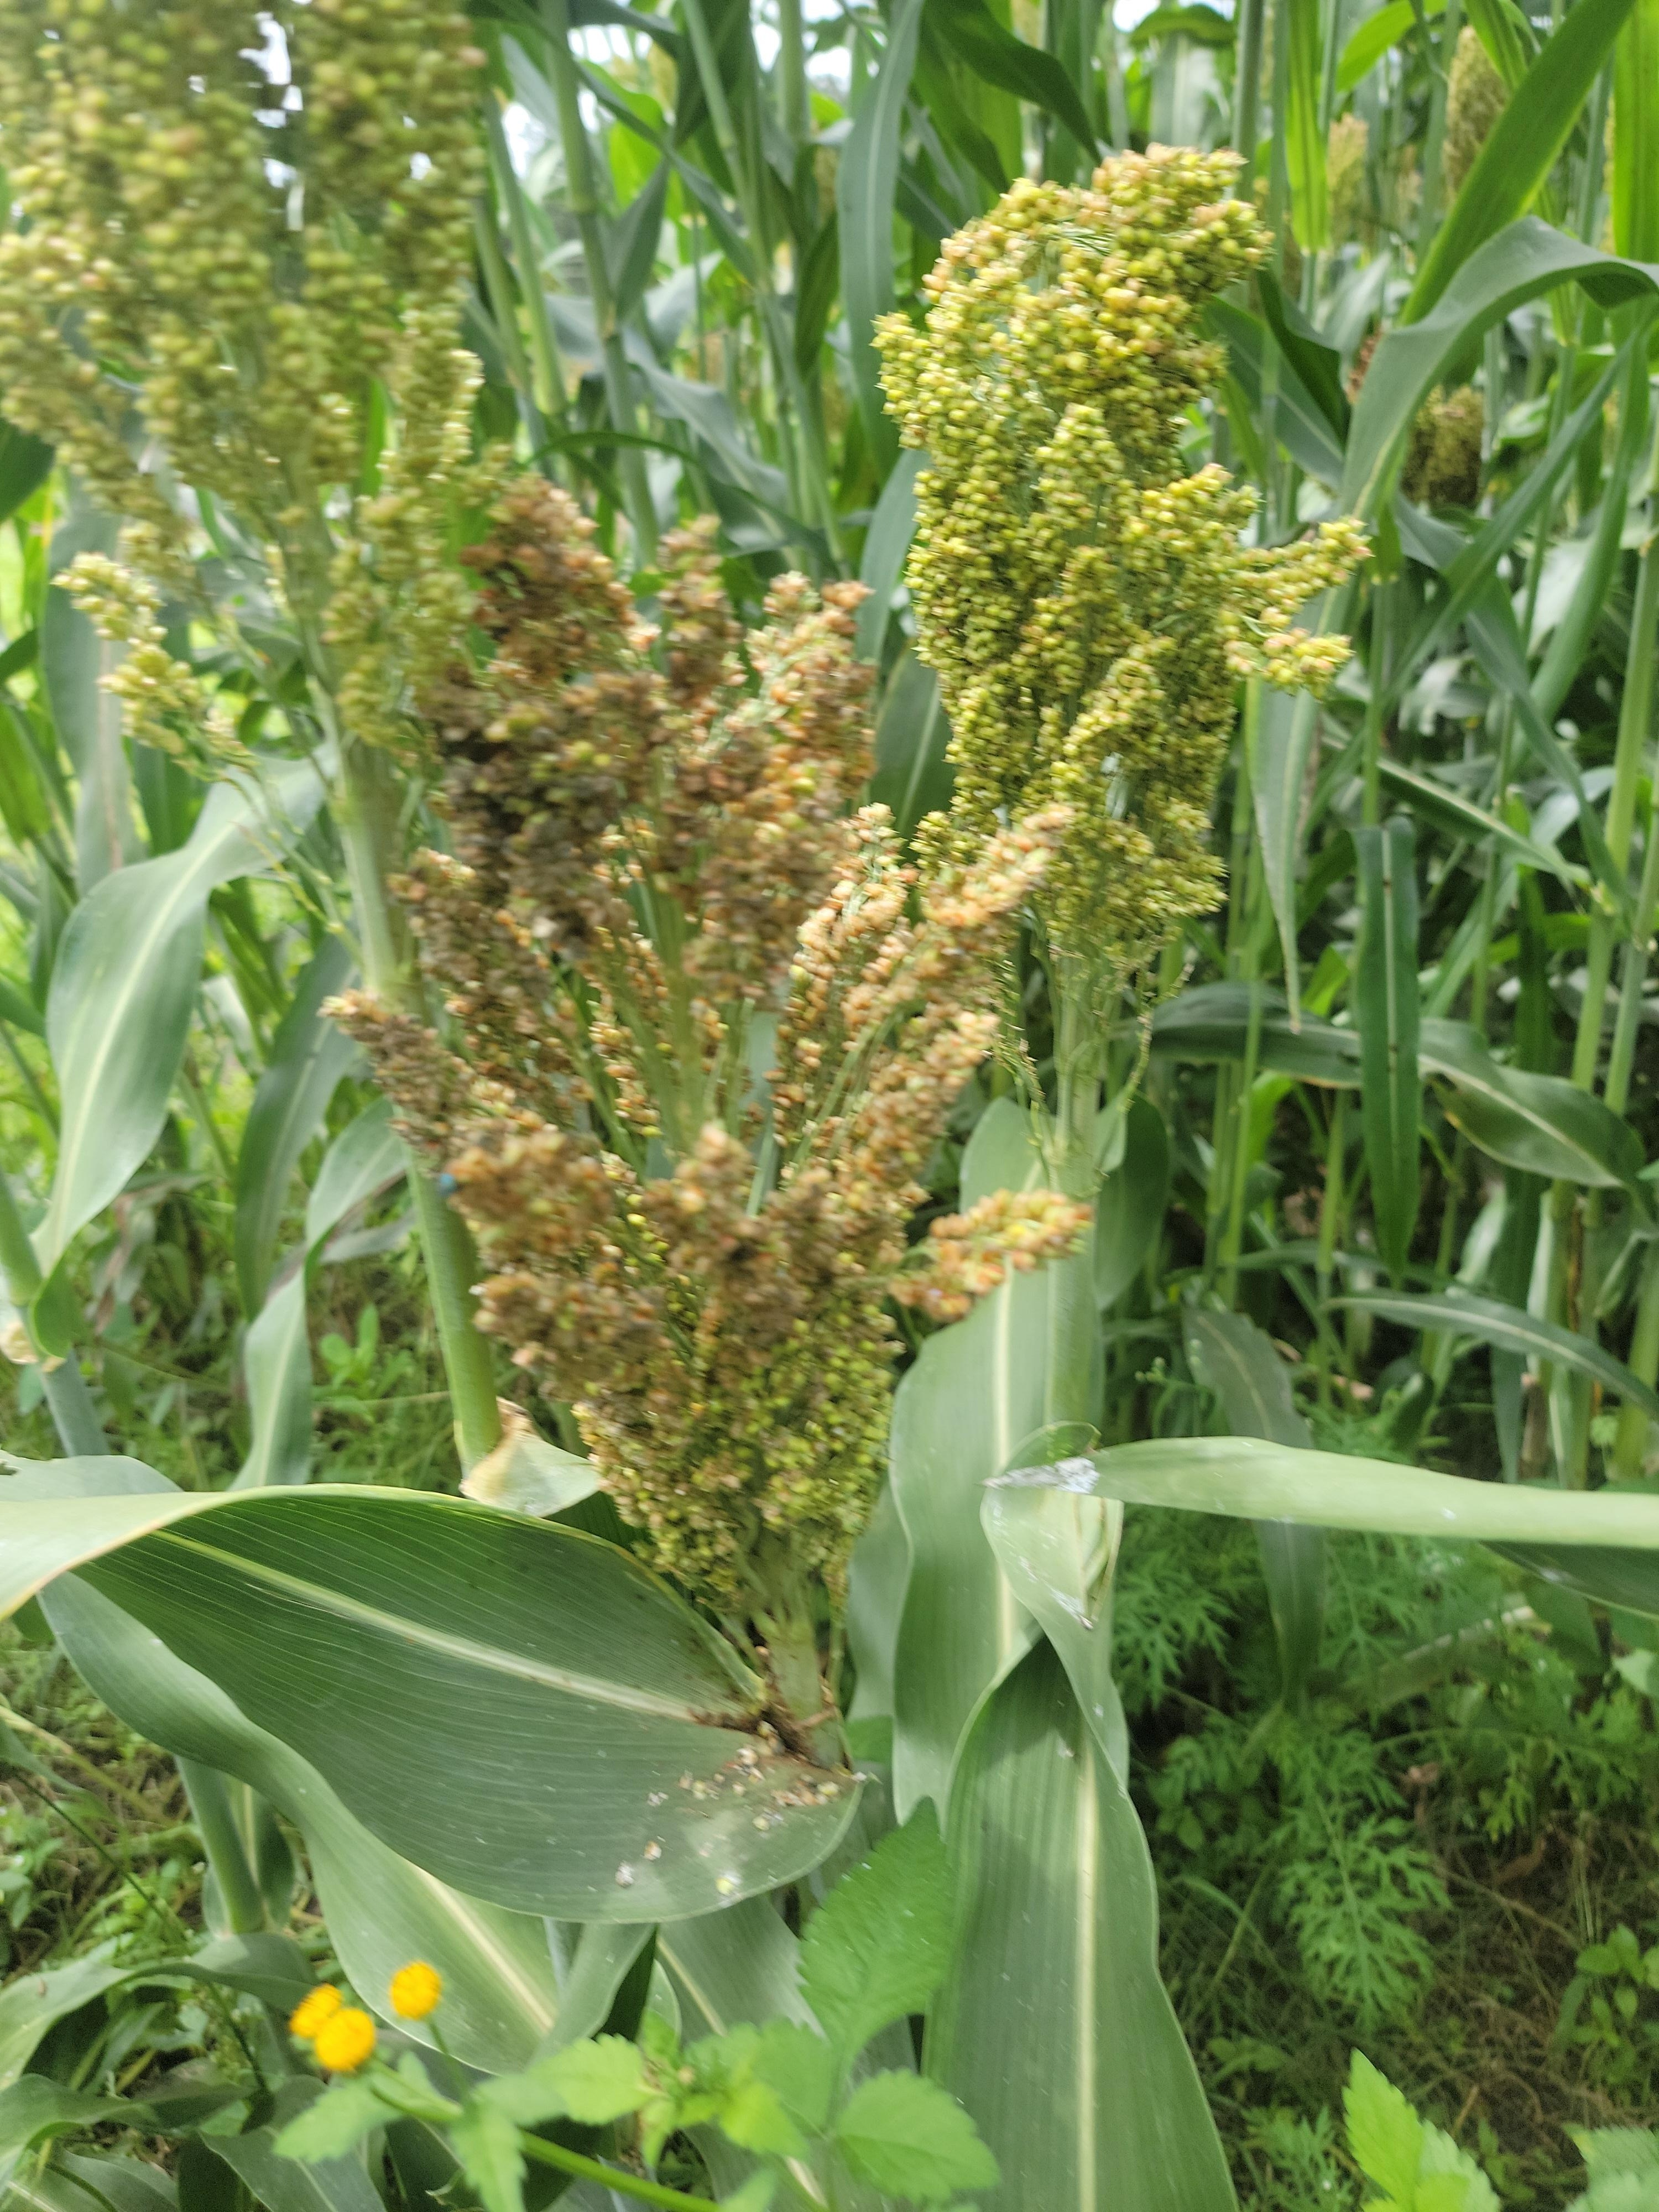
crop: sorghum
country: Tanzania
